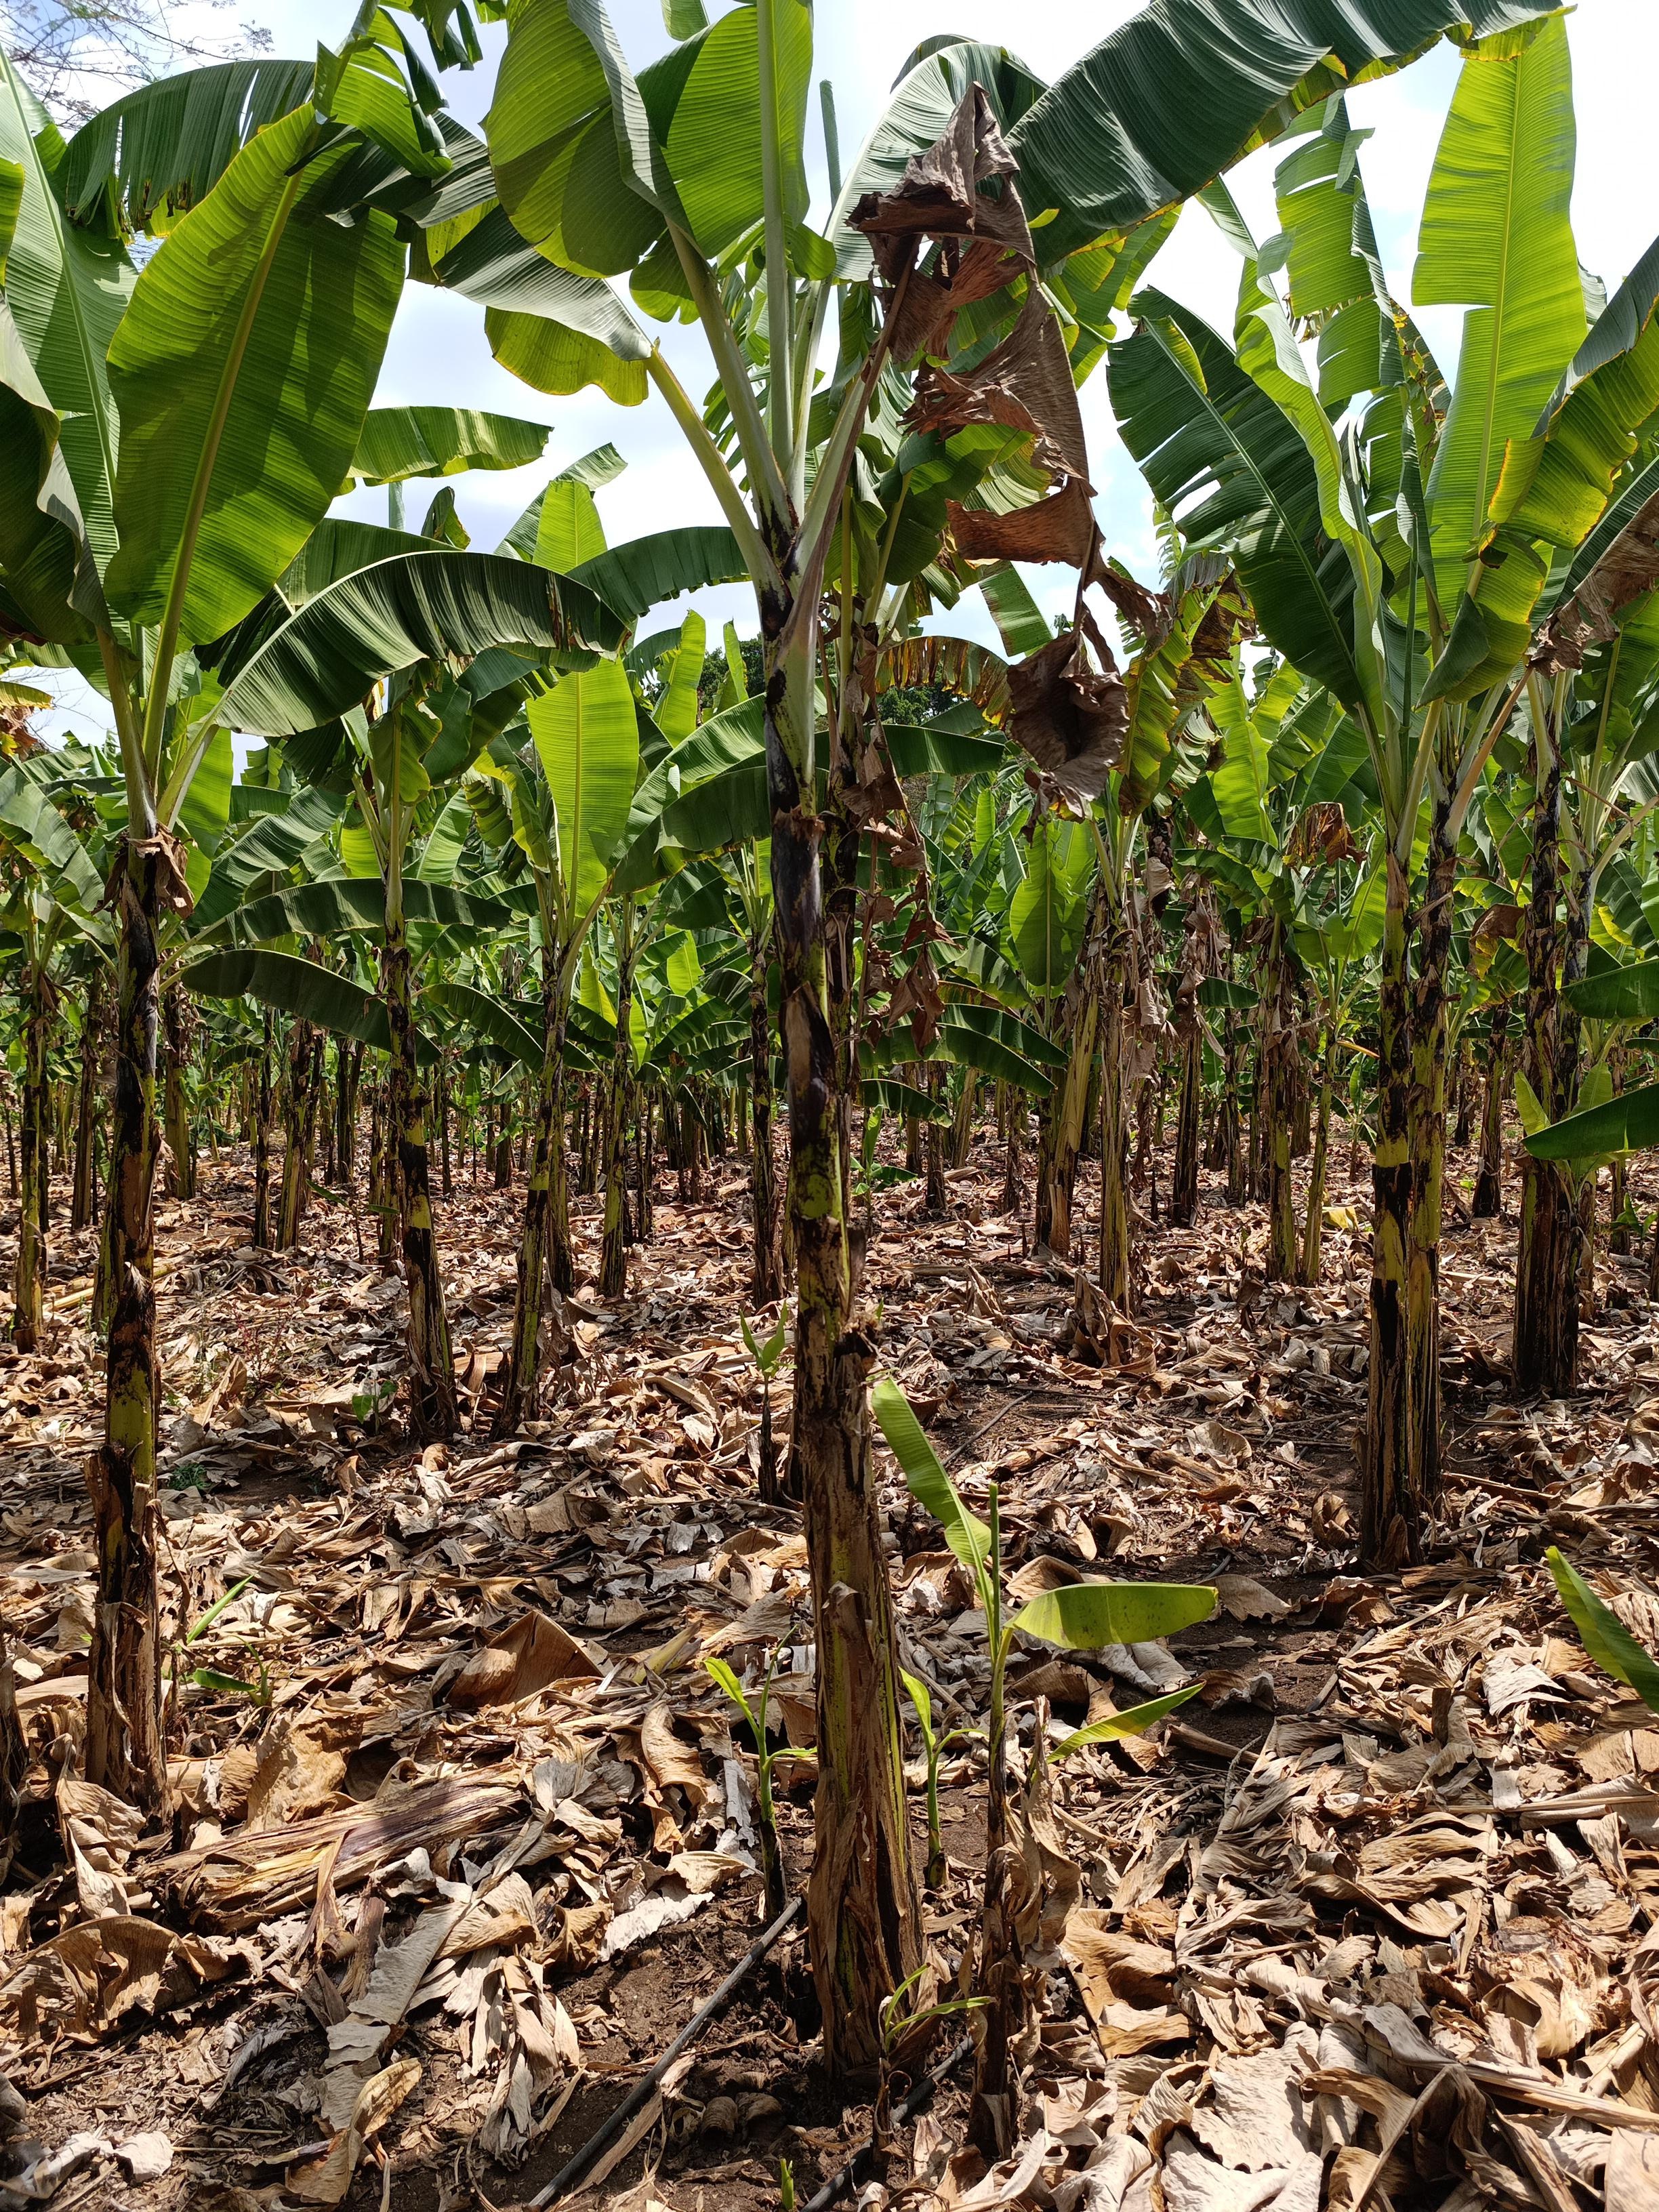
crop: banana
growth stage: vegetative
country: Tanzania
